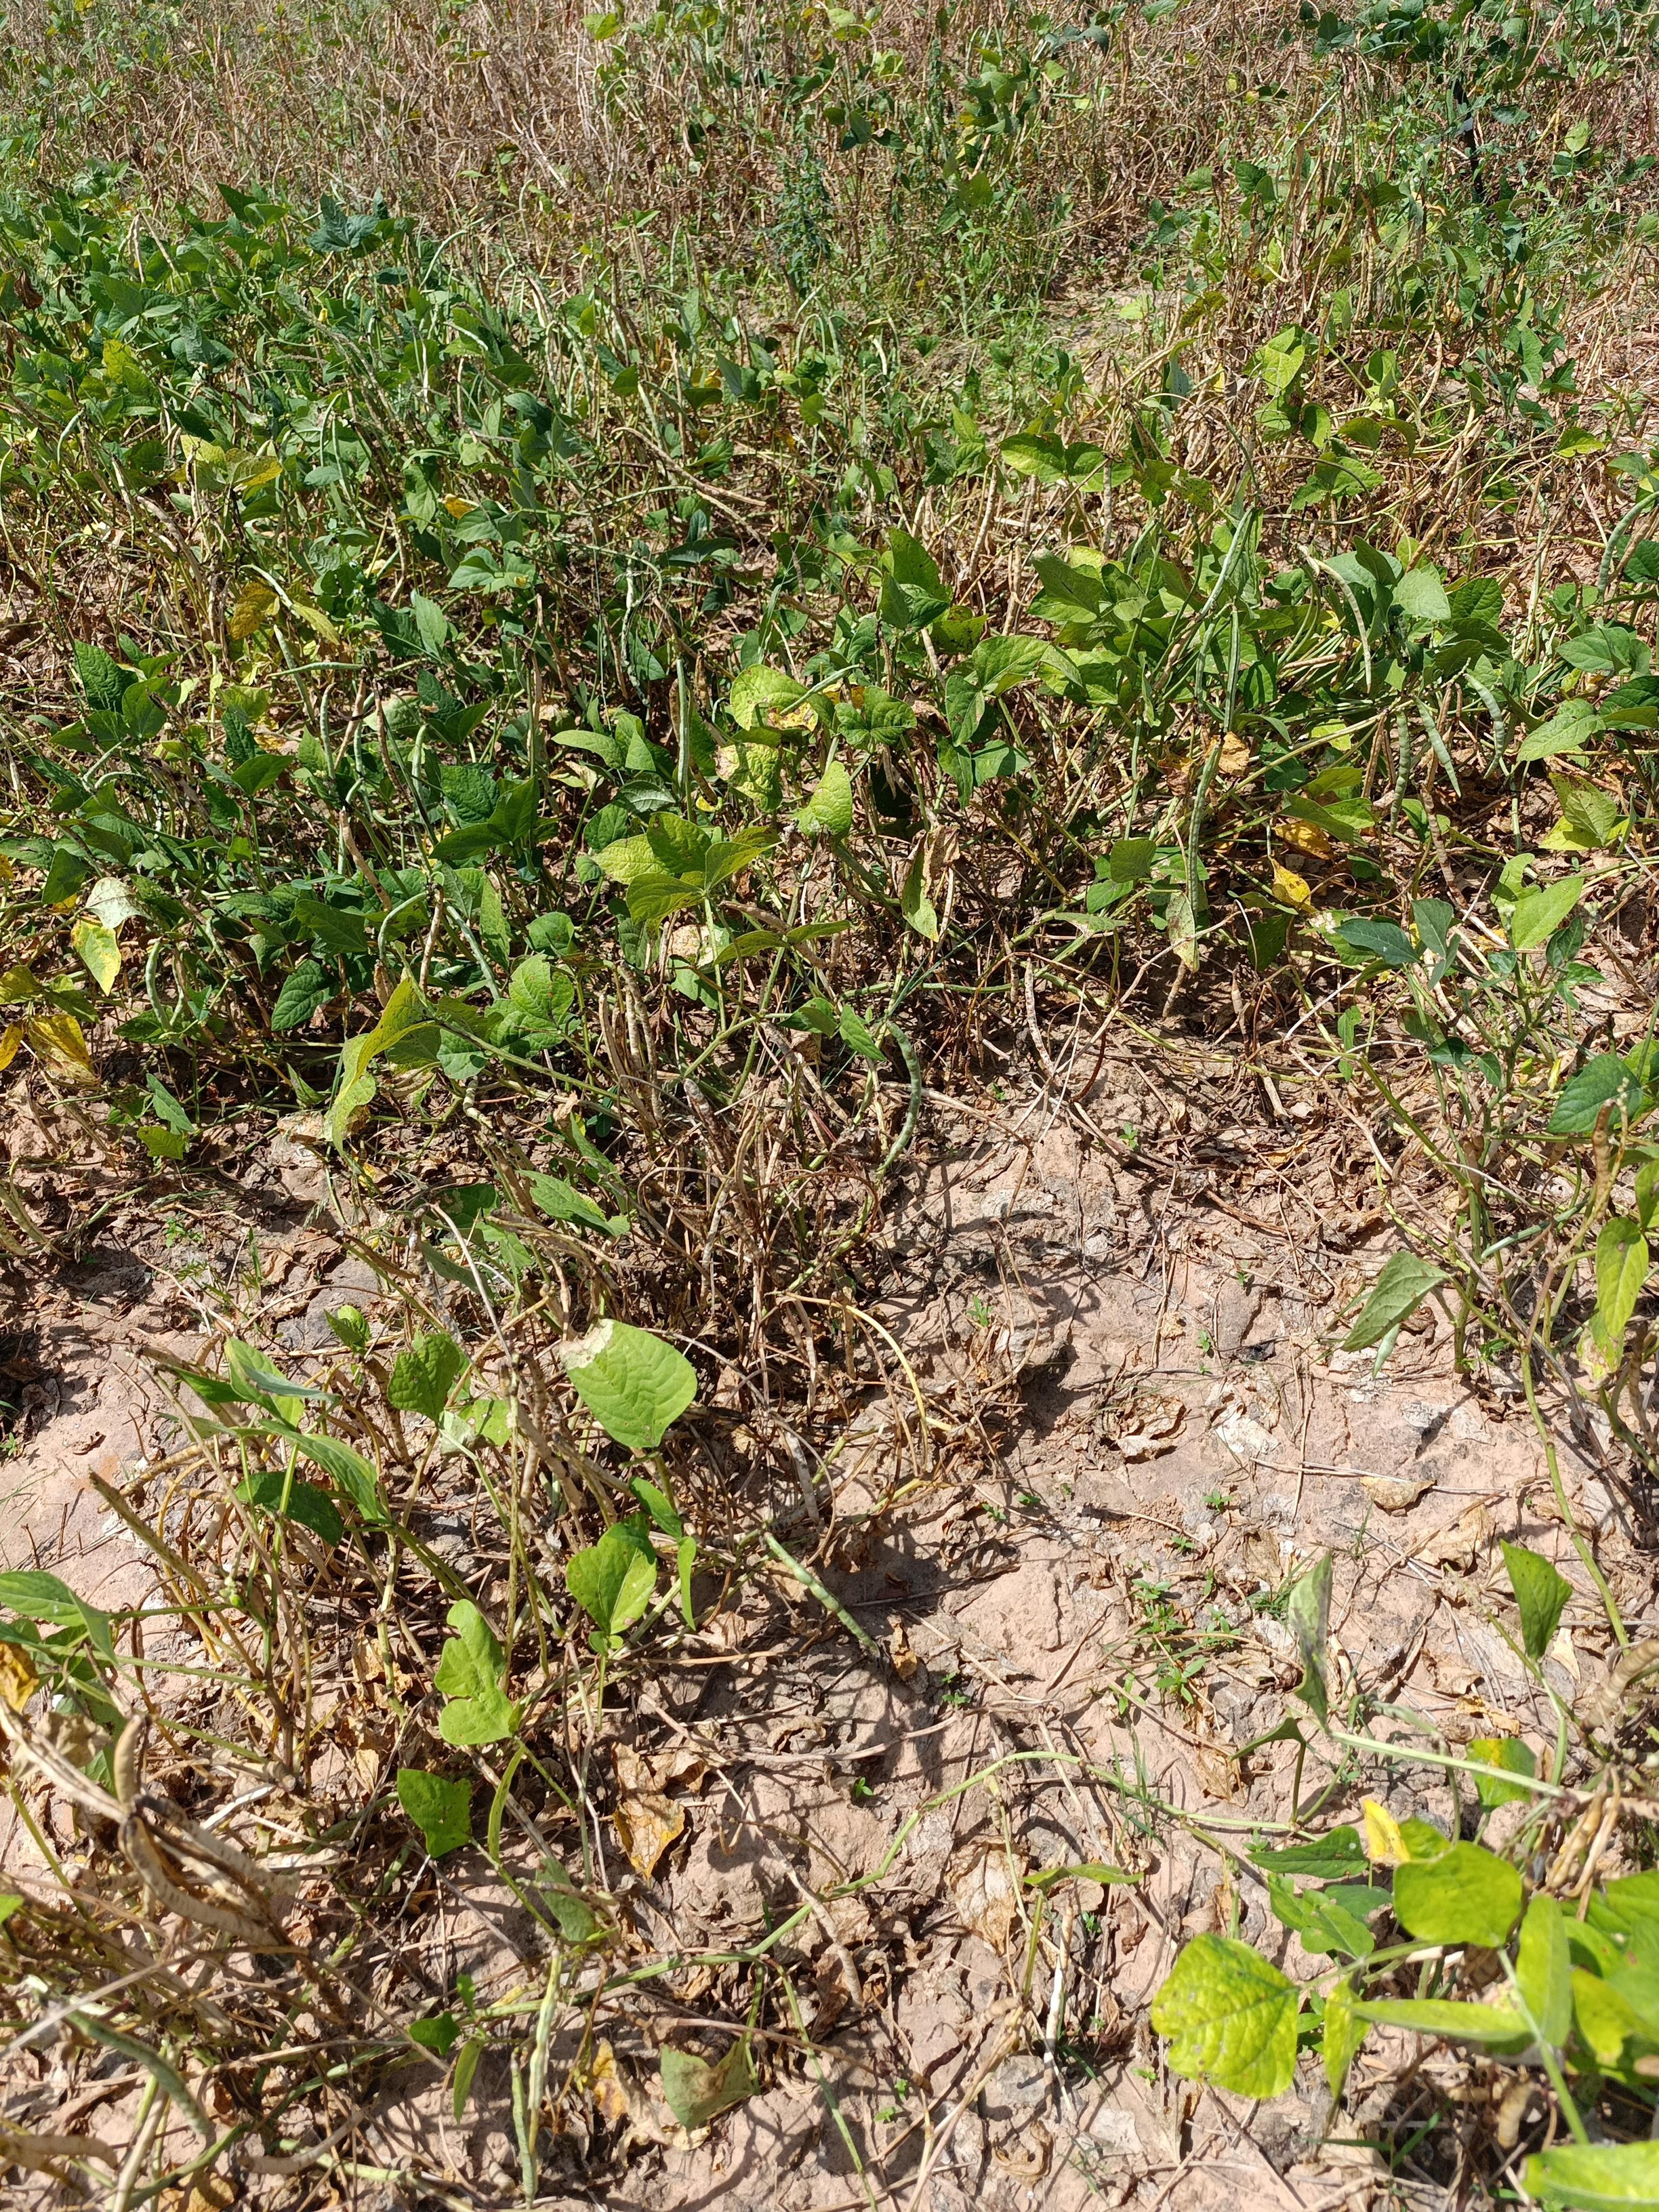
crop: cowpea
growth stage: maturity
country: Nigeria
